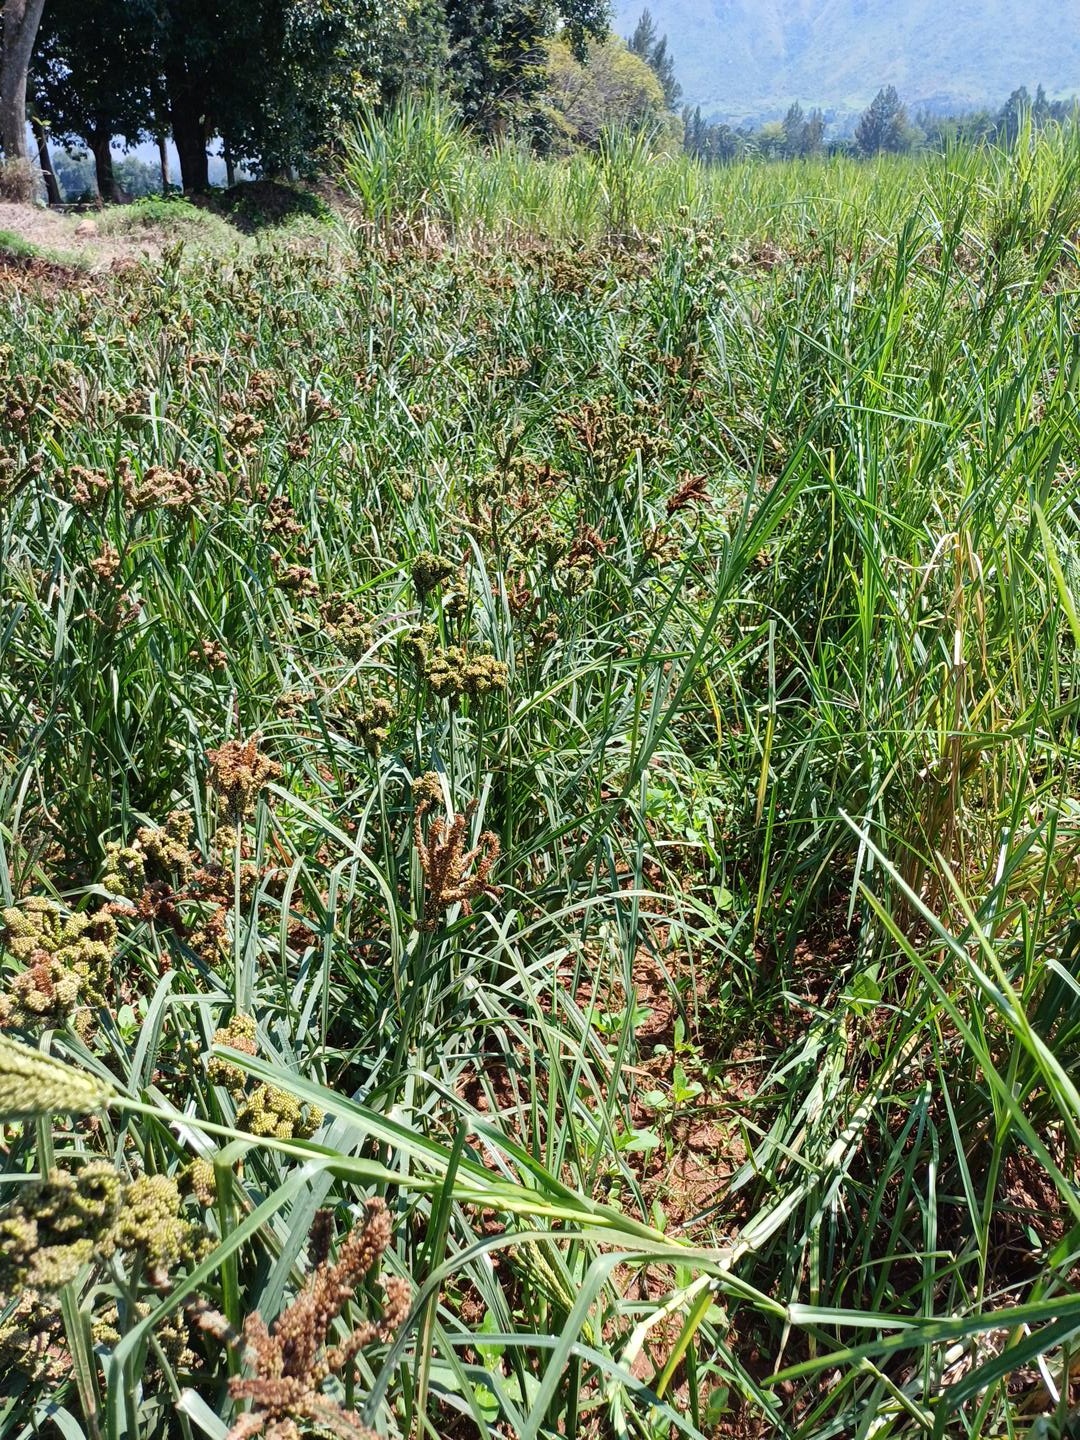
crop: finger millet
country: Kenya
